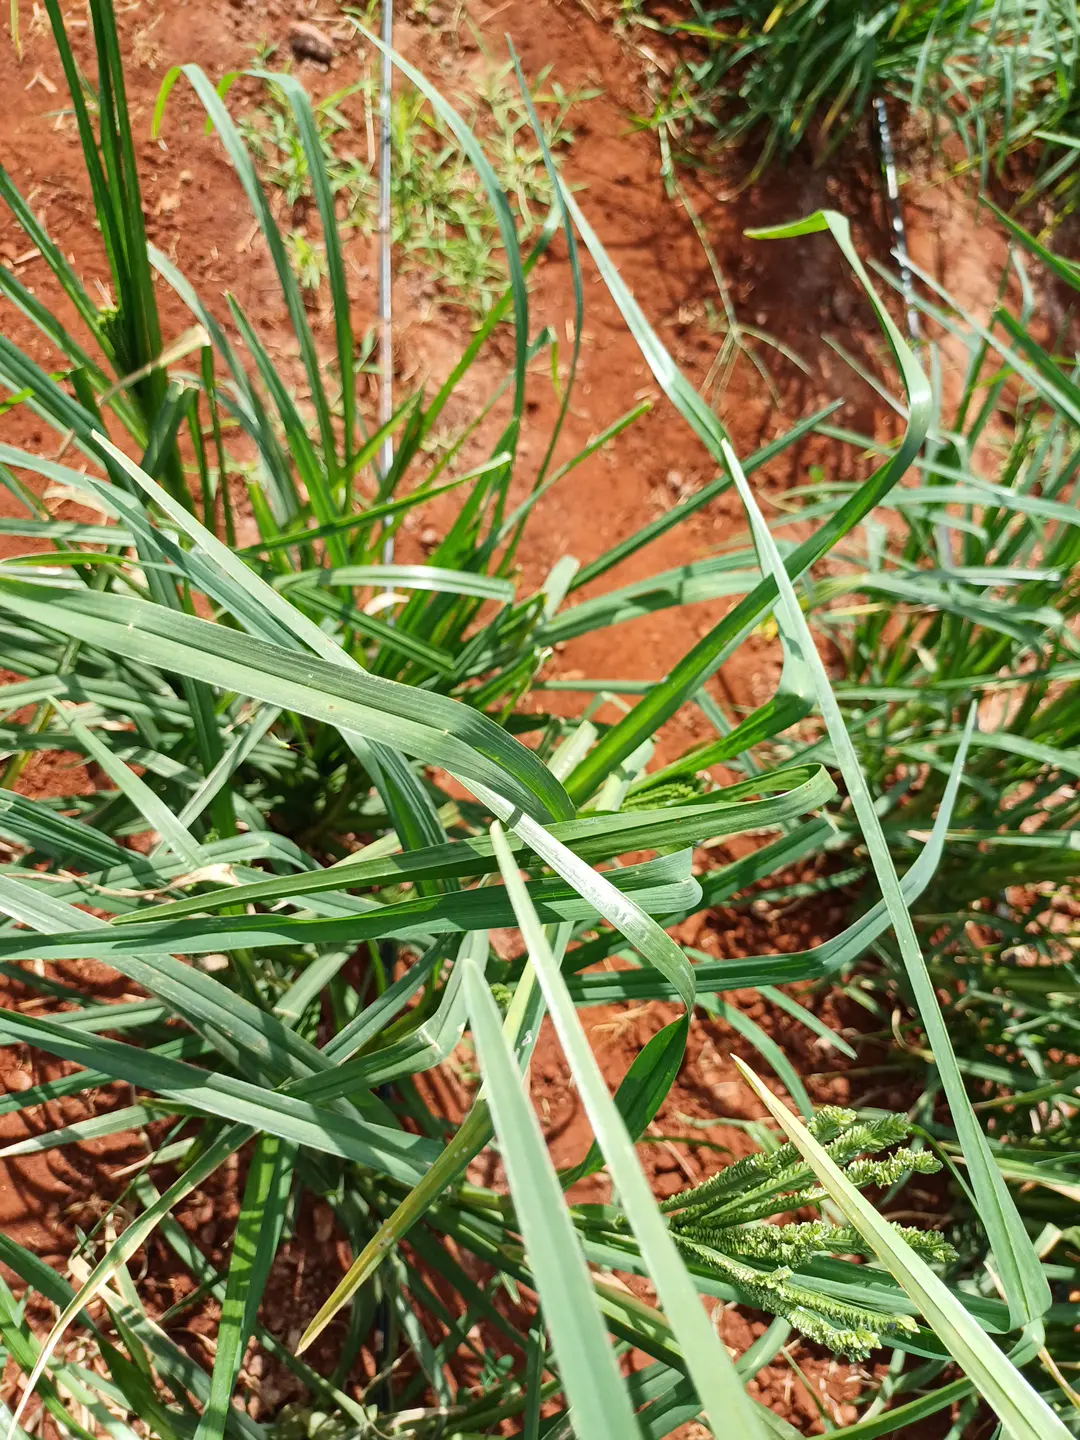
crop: finger millet
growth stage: flowering
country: Kenya
